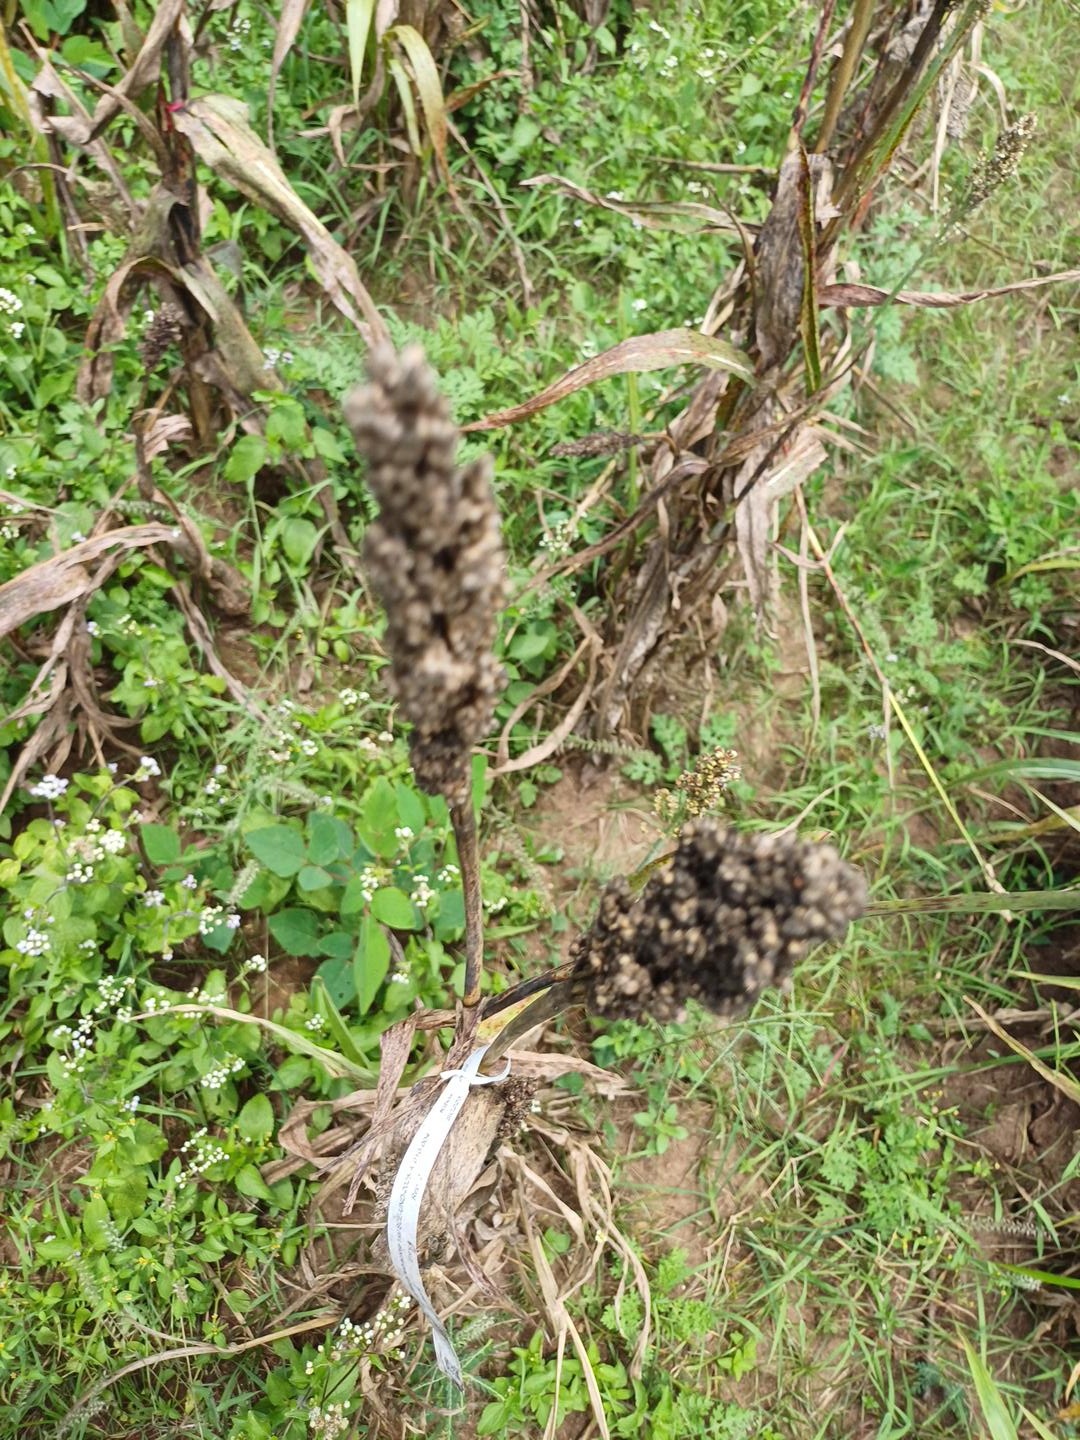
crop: sorghum
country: Kenya
